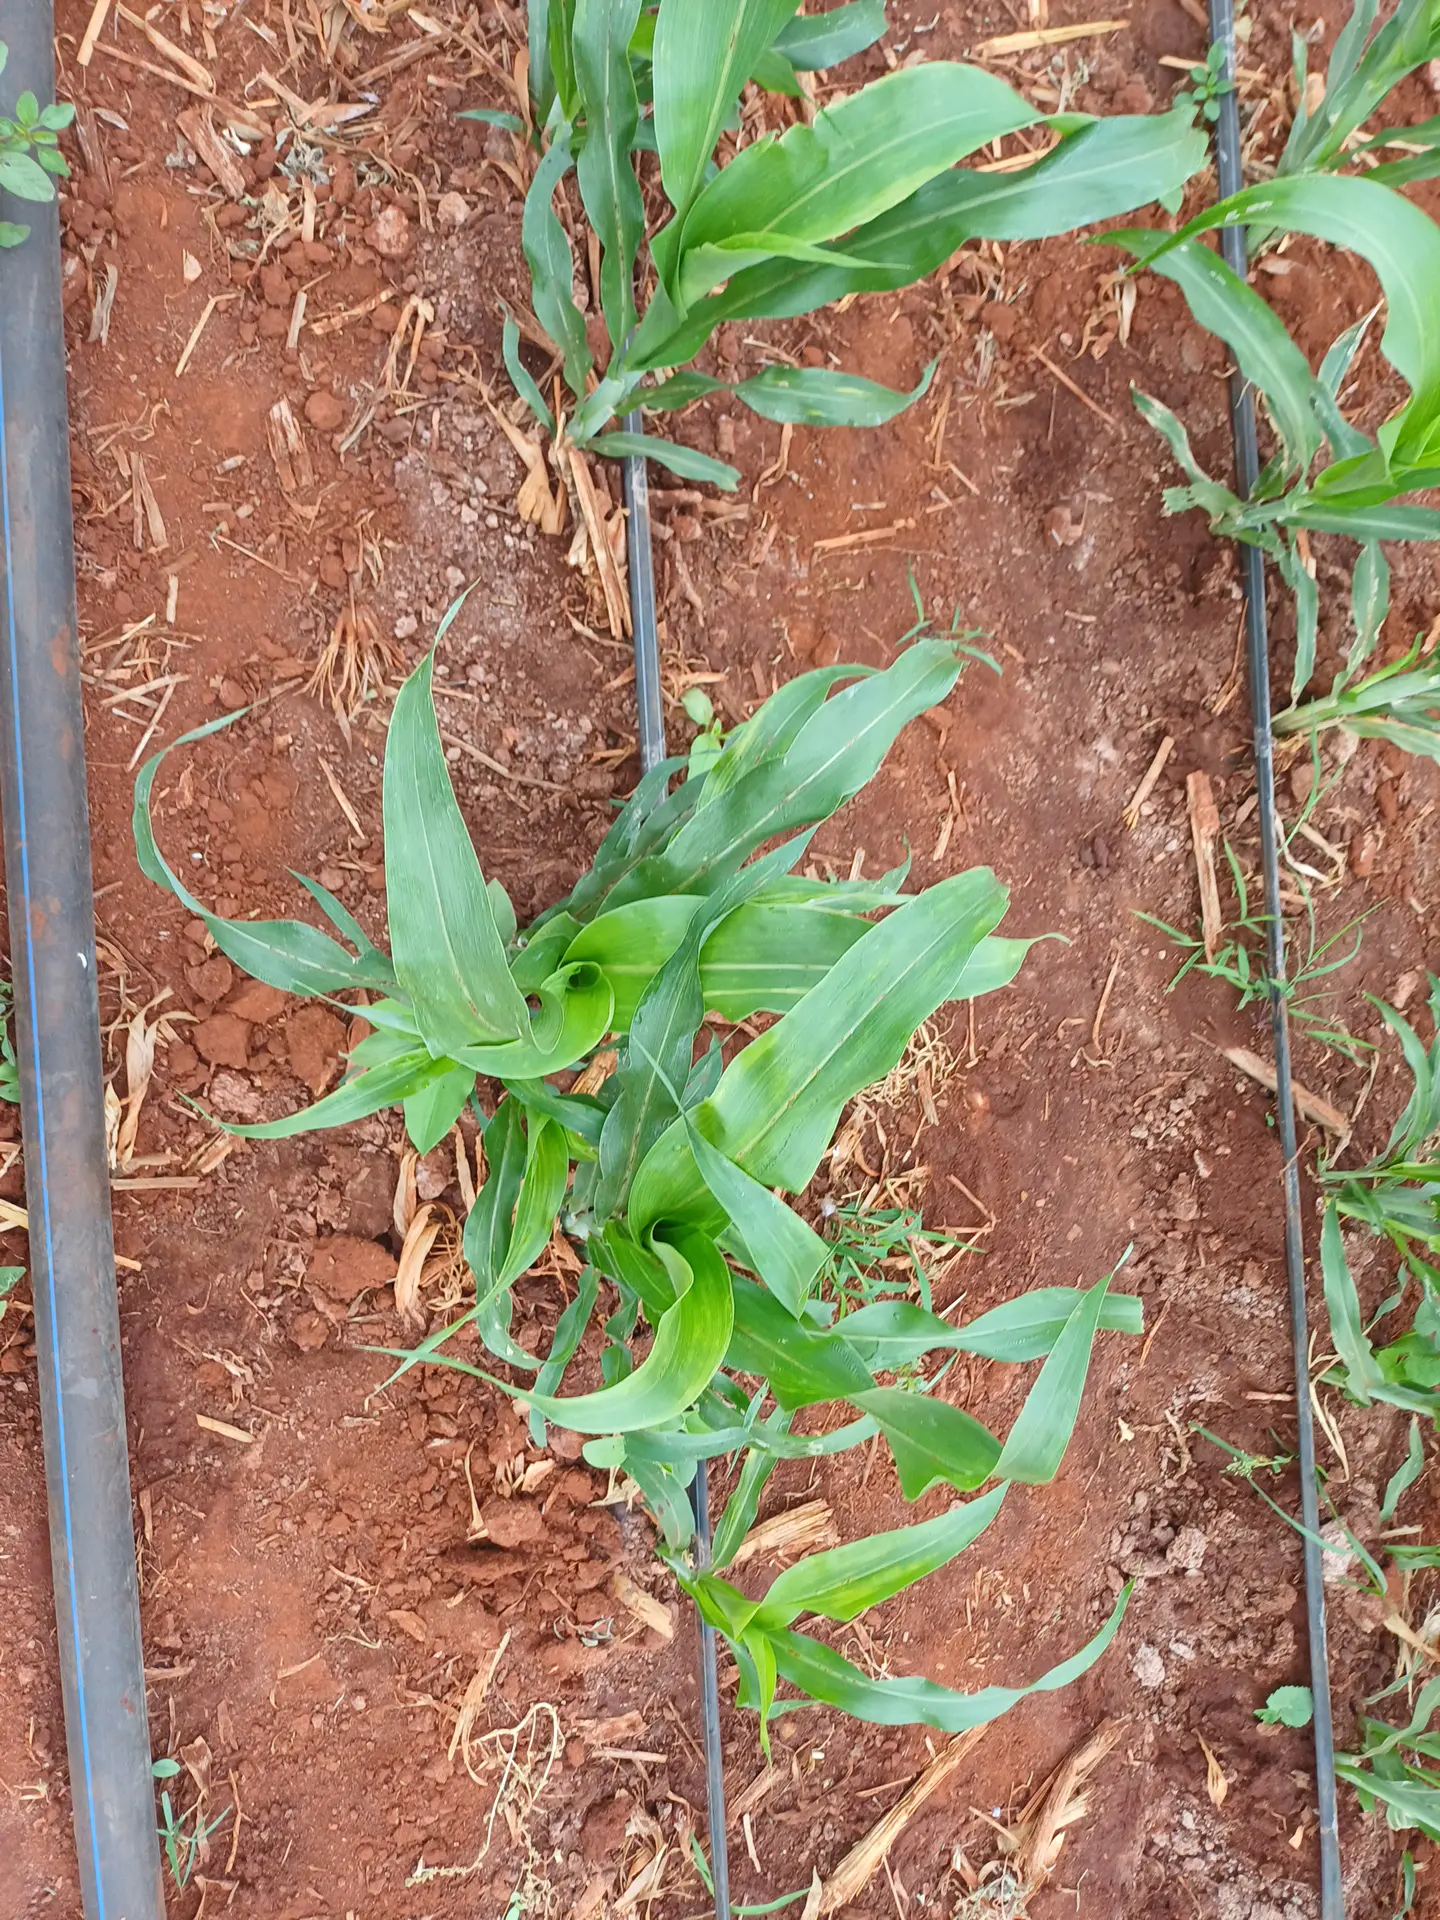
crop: sorghum
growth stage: vegetative
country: Kenya
